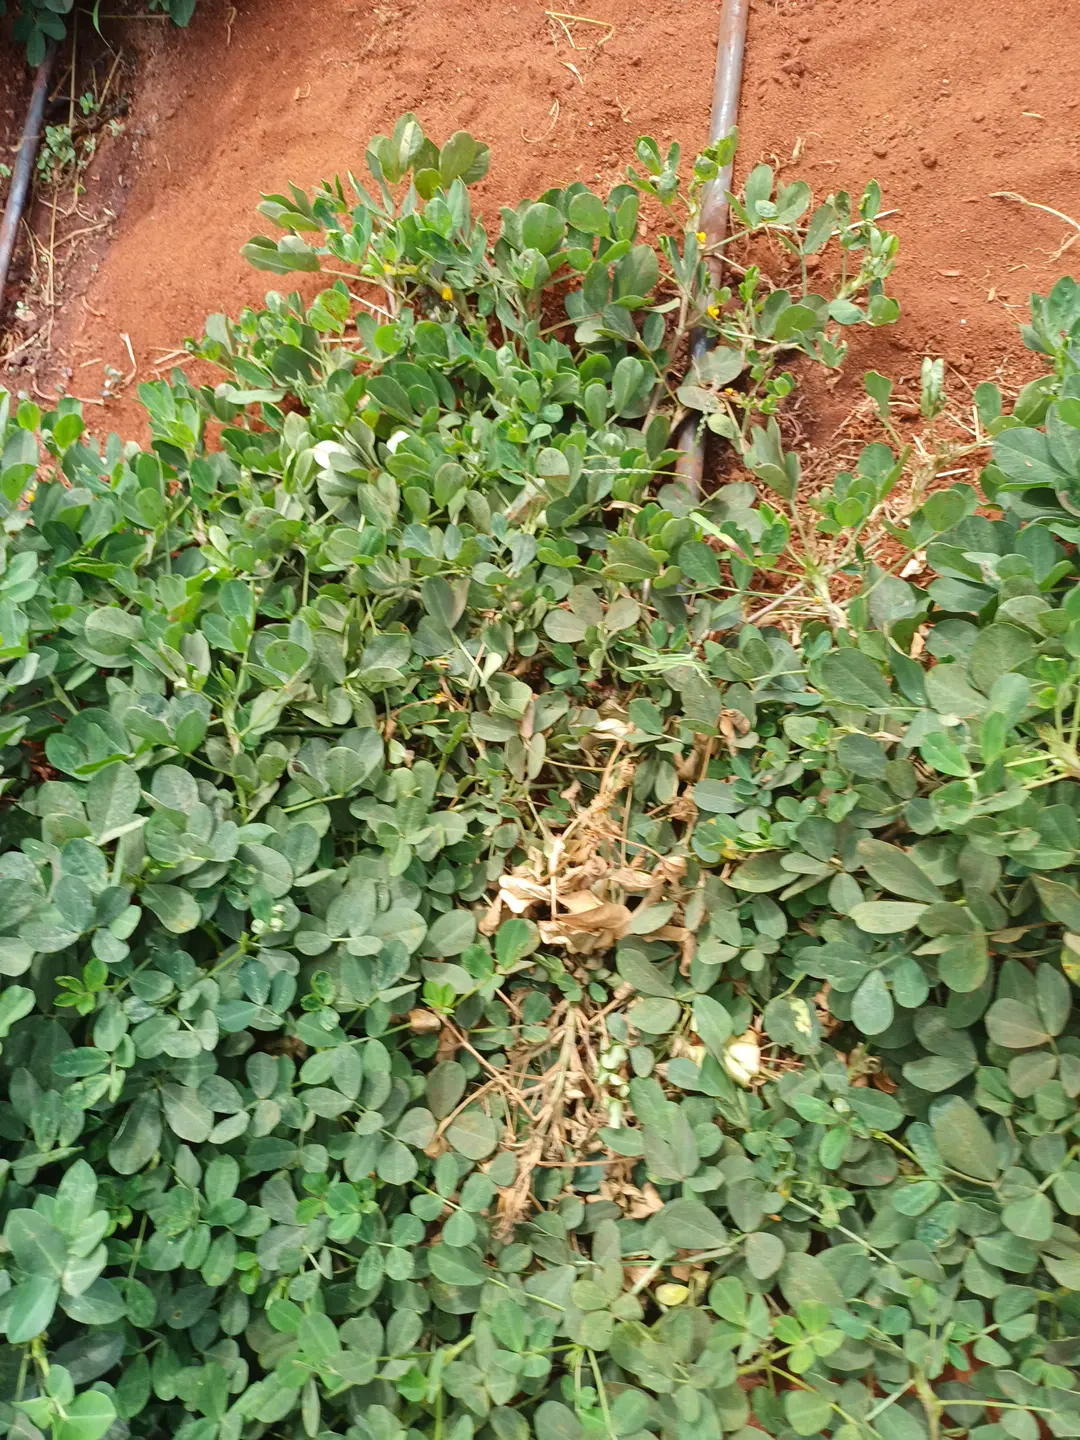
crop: groundnut
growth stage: pegging
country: Kenya
